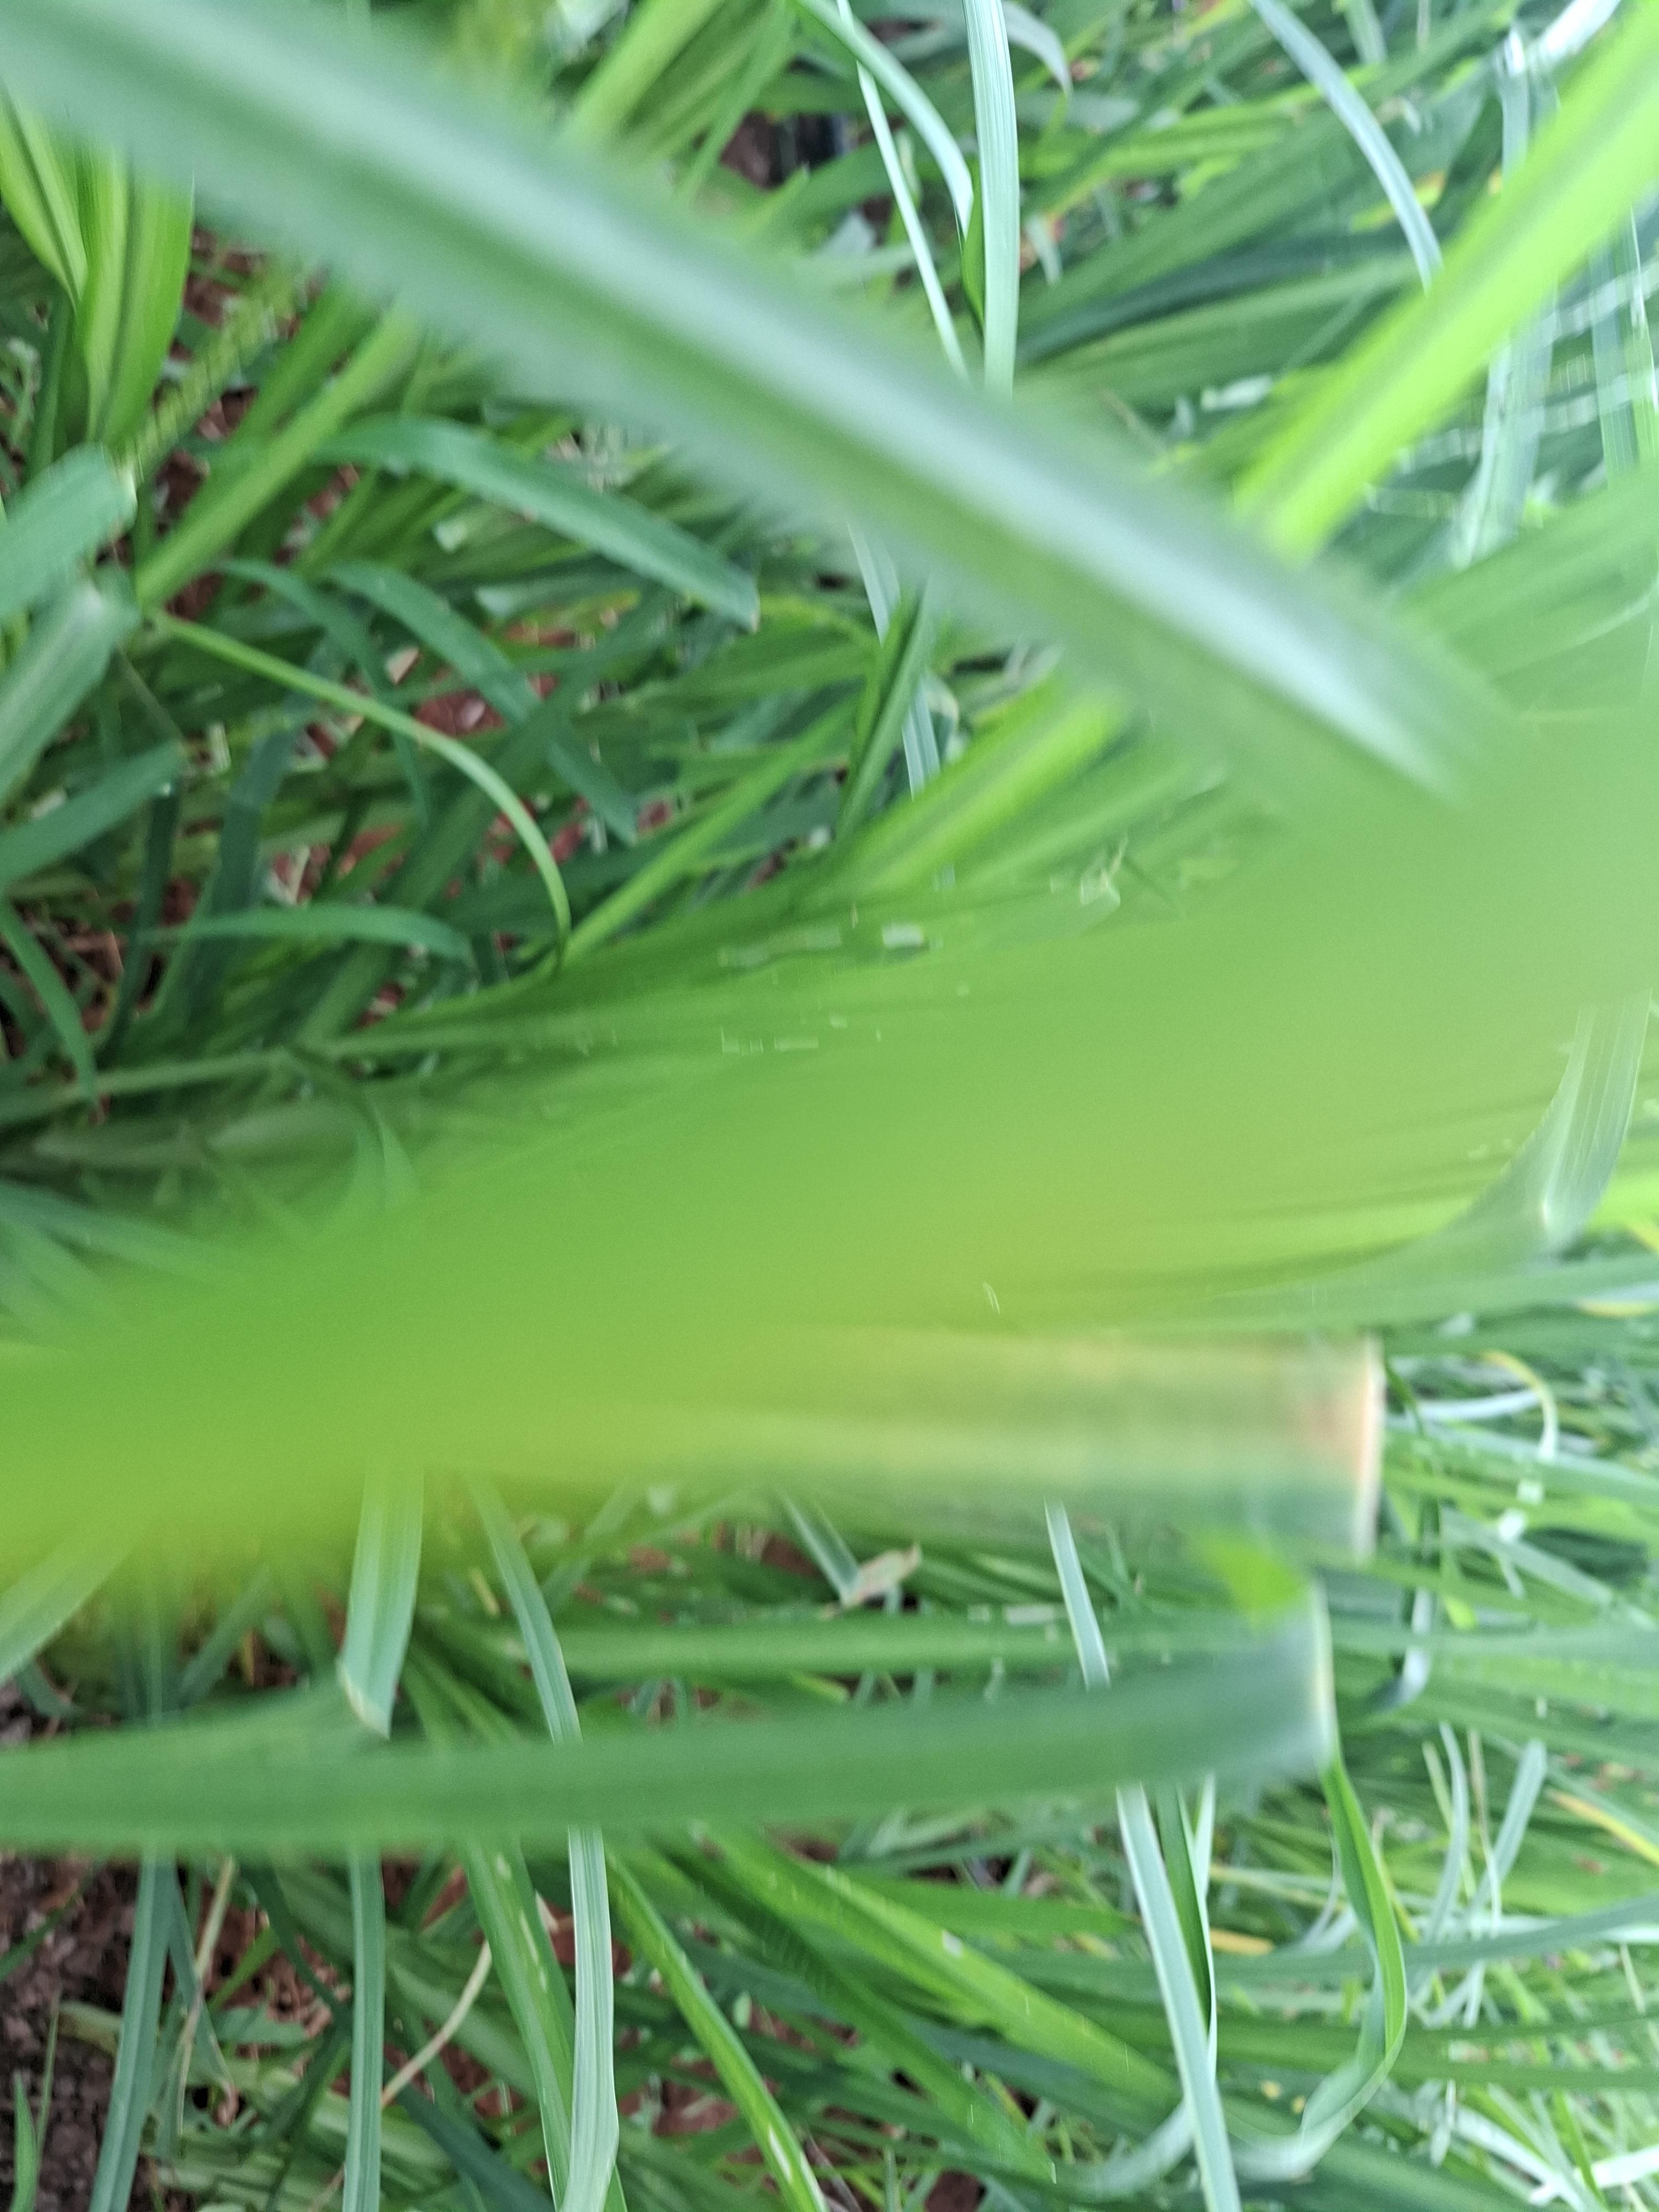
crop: finger millet
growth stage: vegetative
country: Kenya
